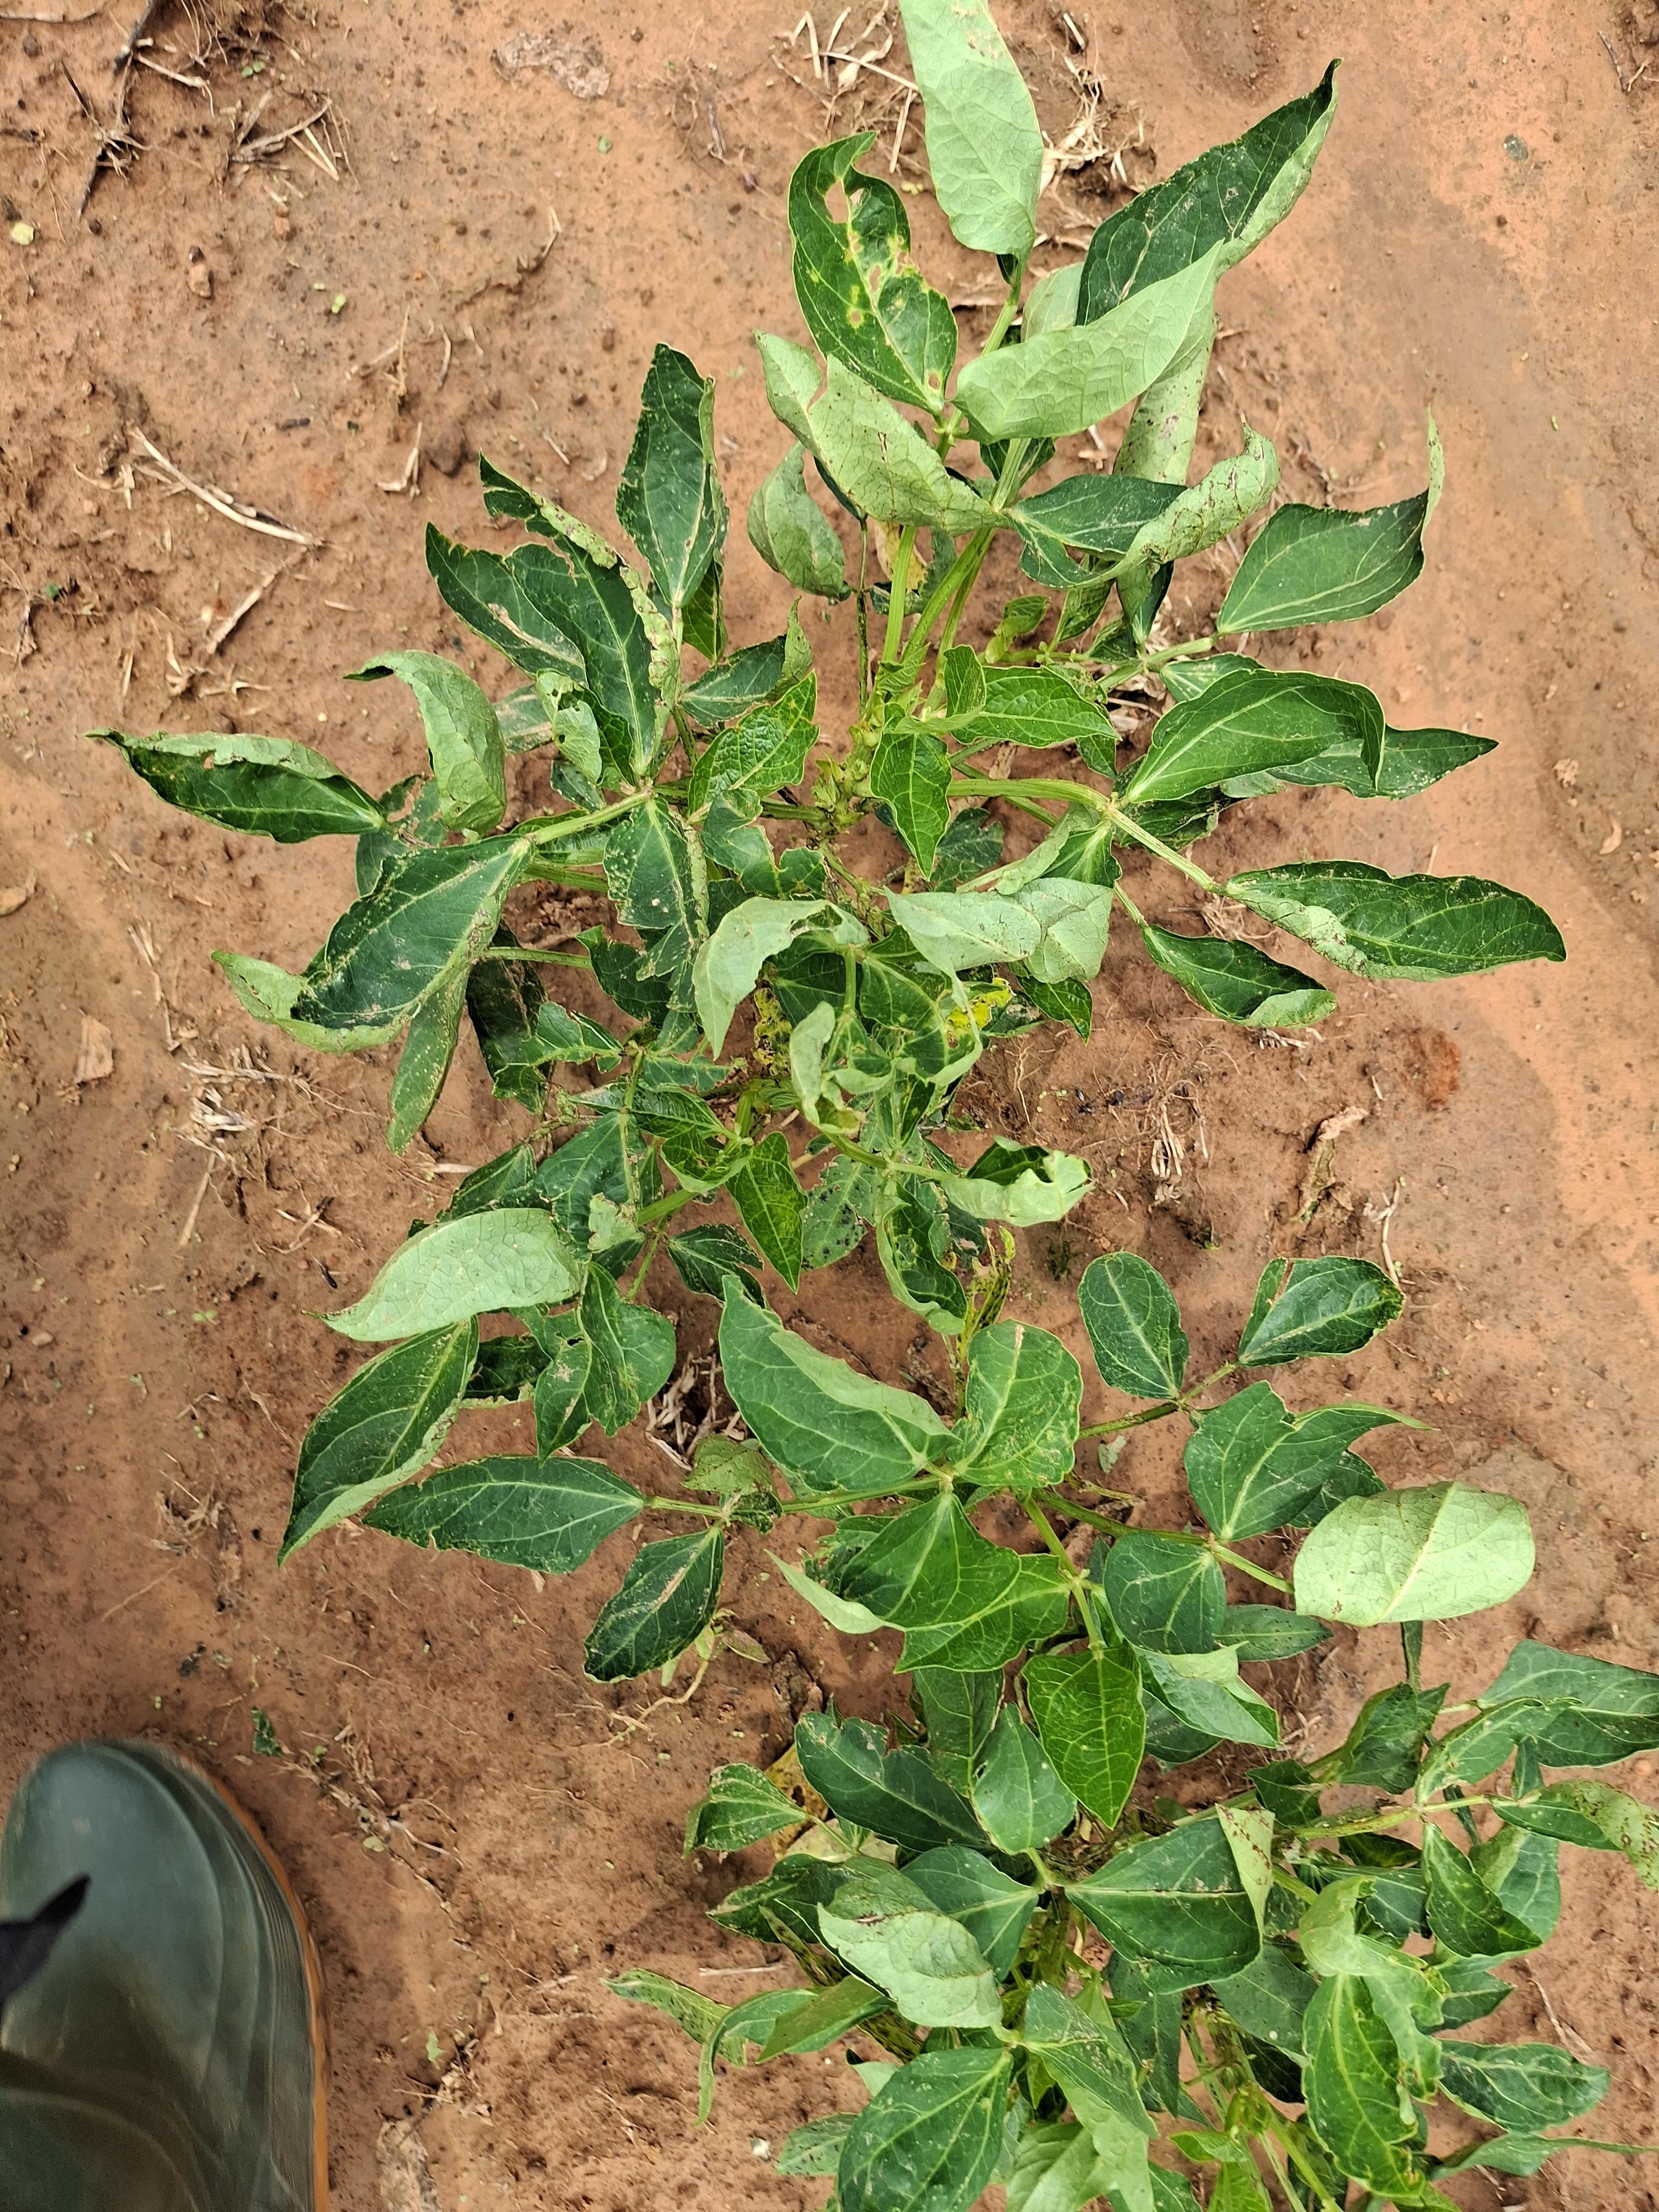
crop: cowpea
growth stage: vegetative
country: Nigeria
